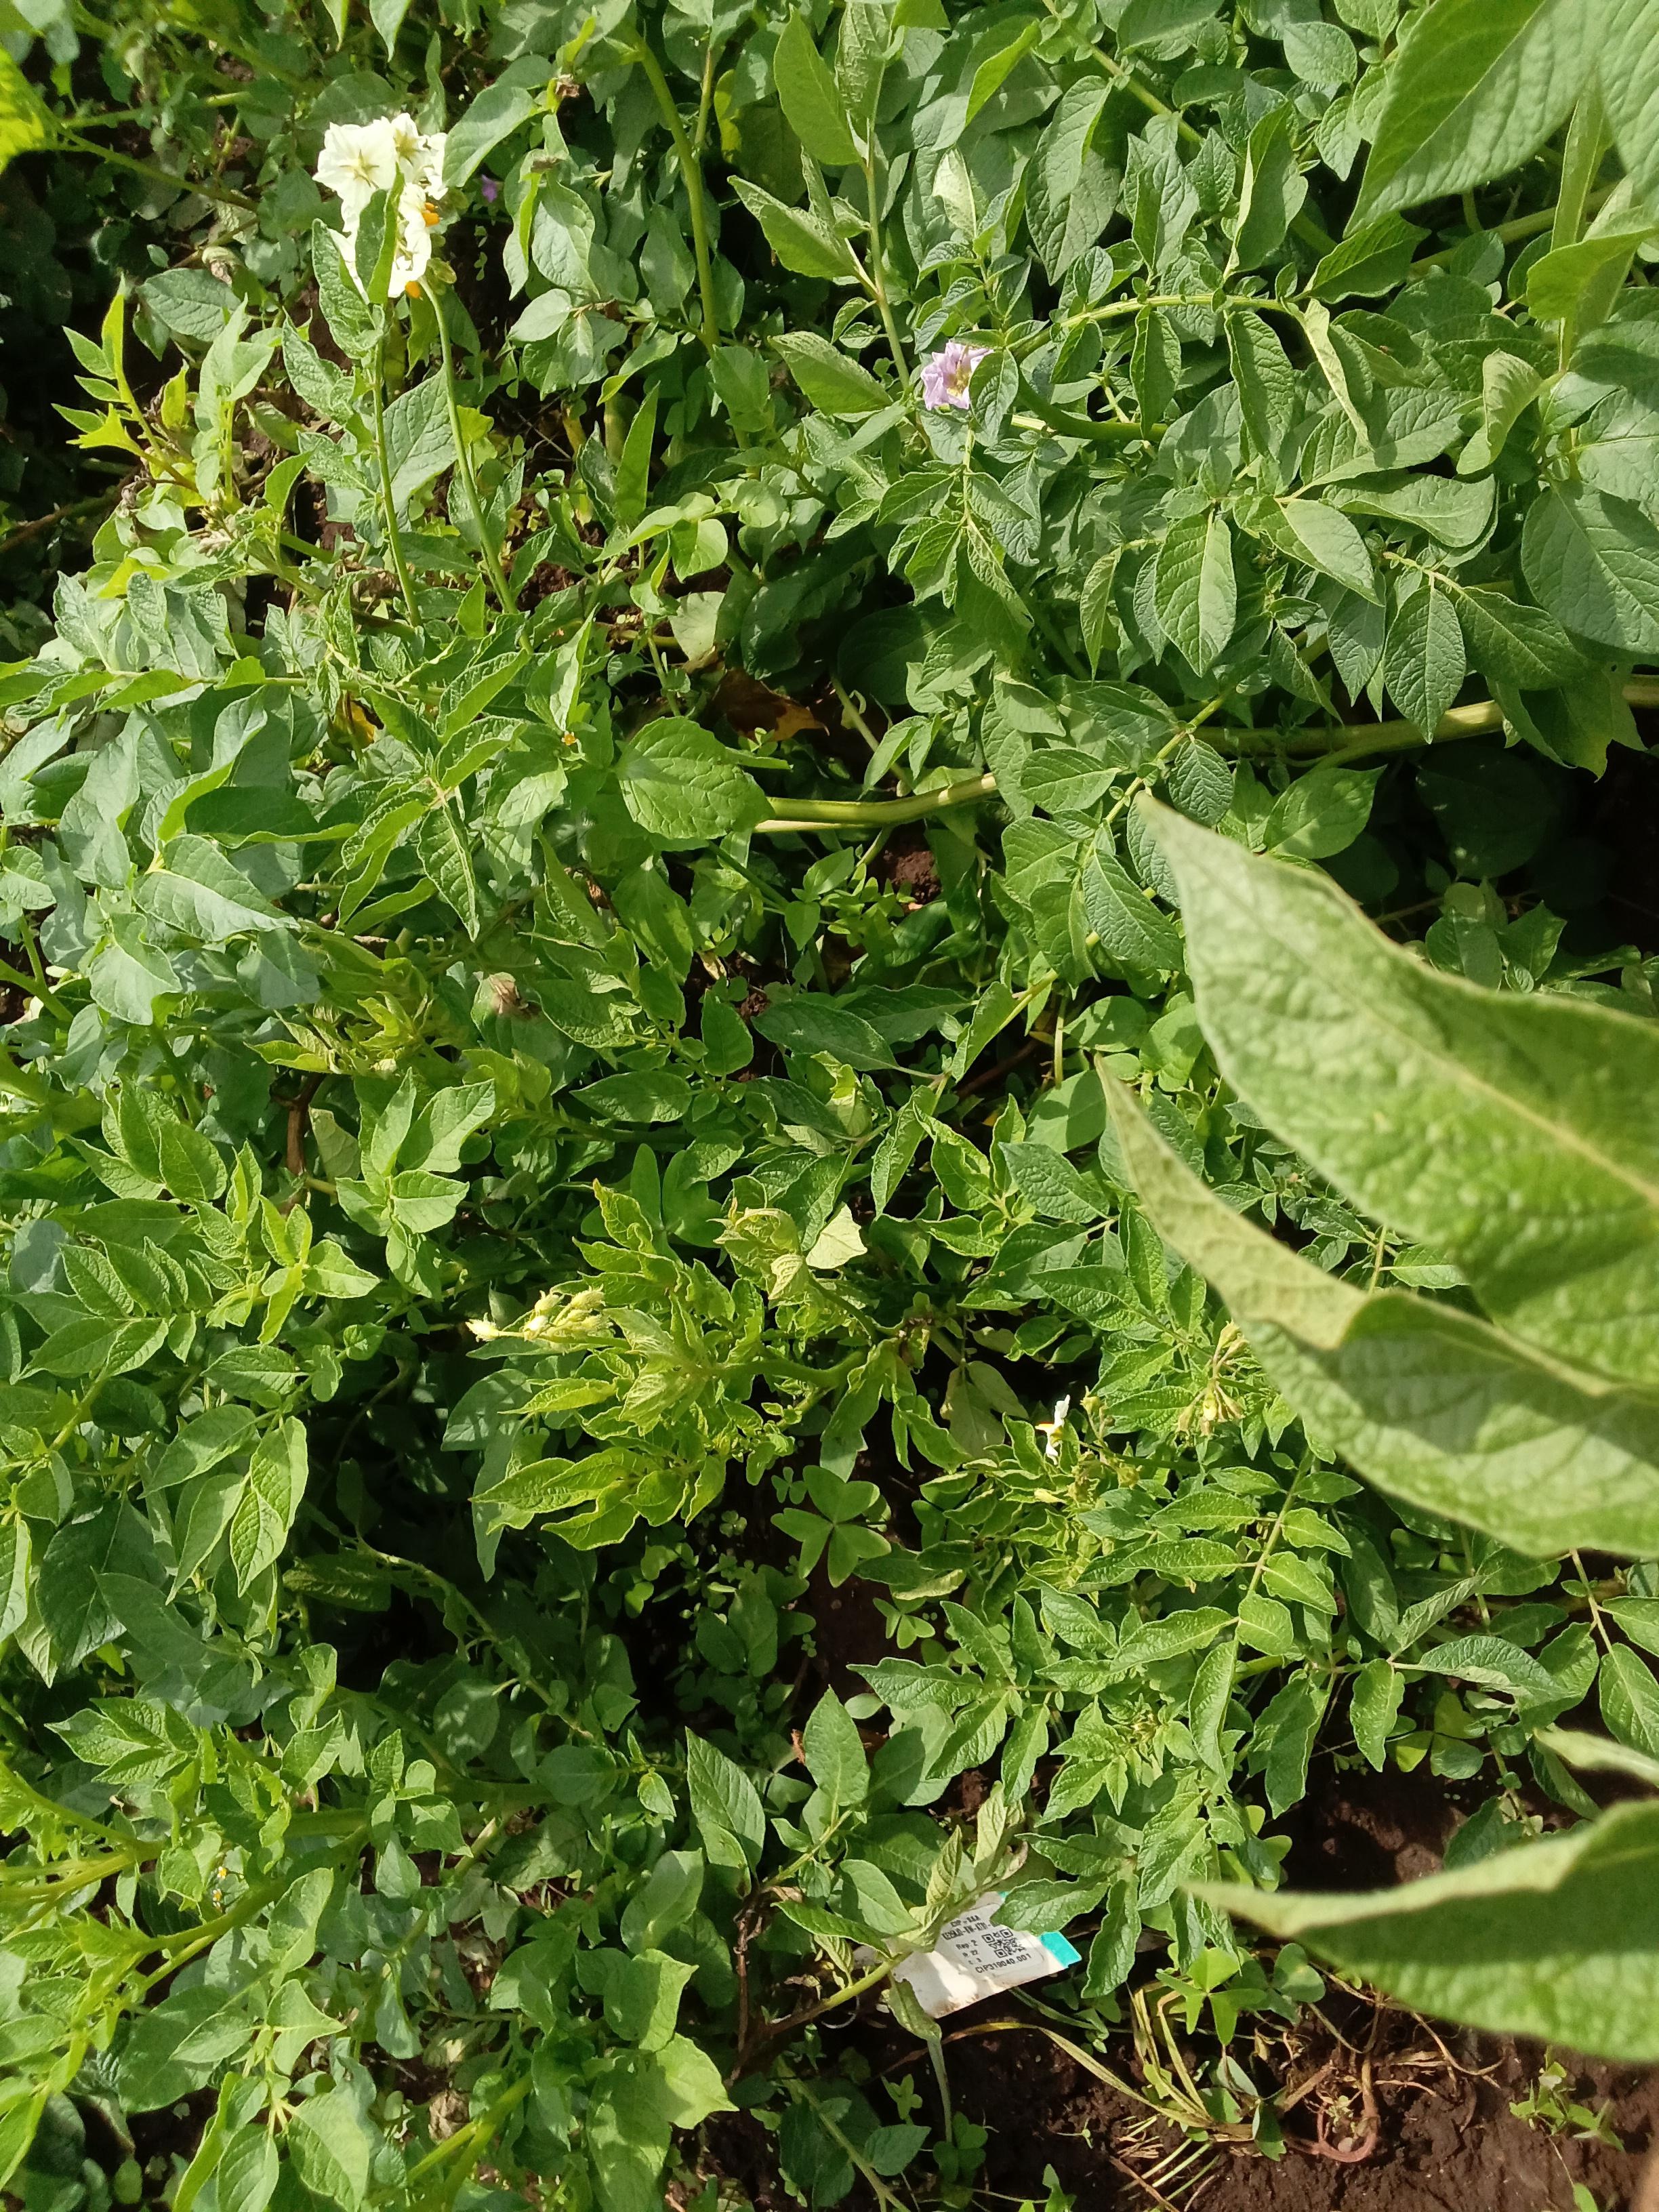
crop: potato
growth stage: vegetative
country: Kenya
